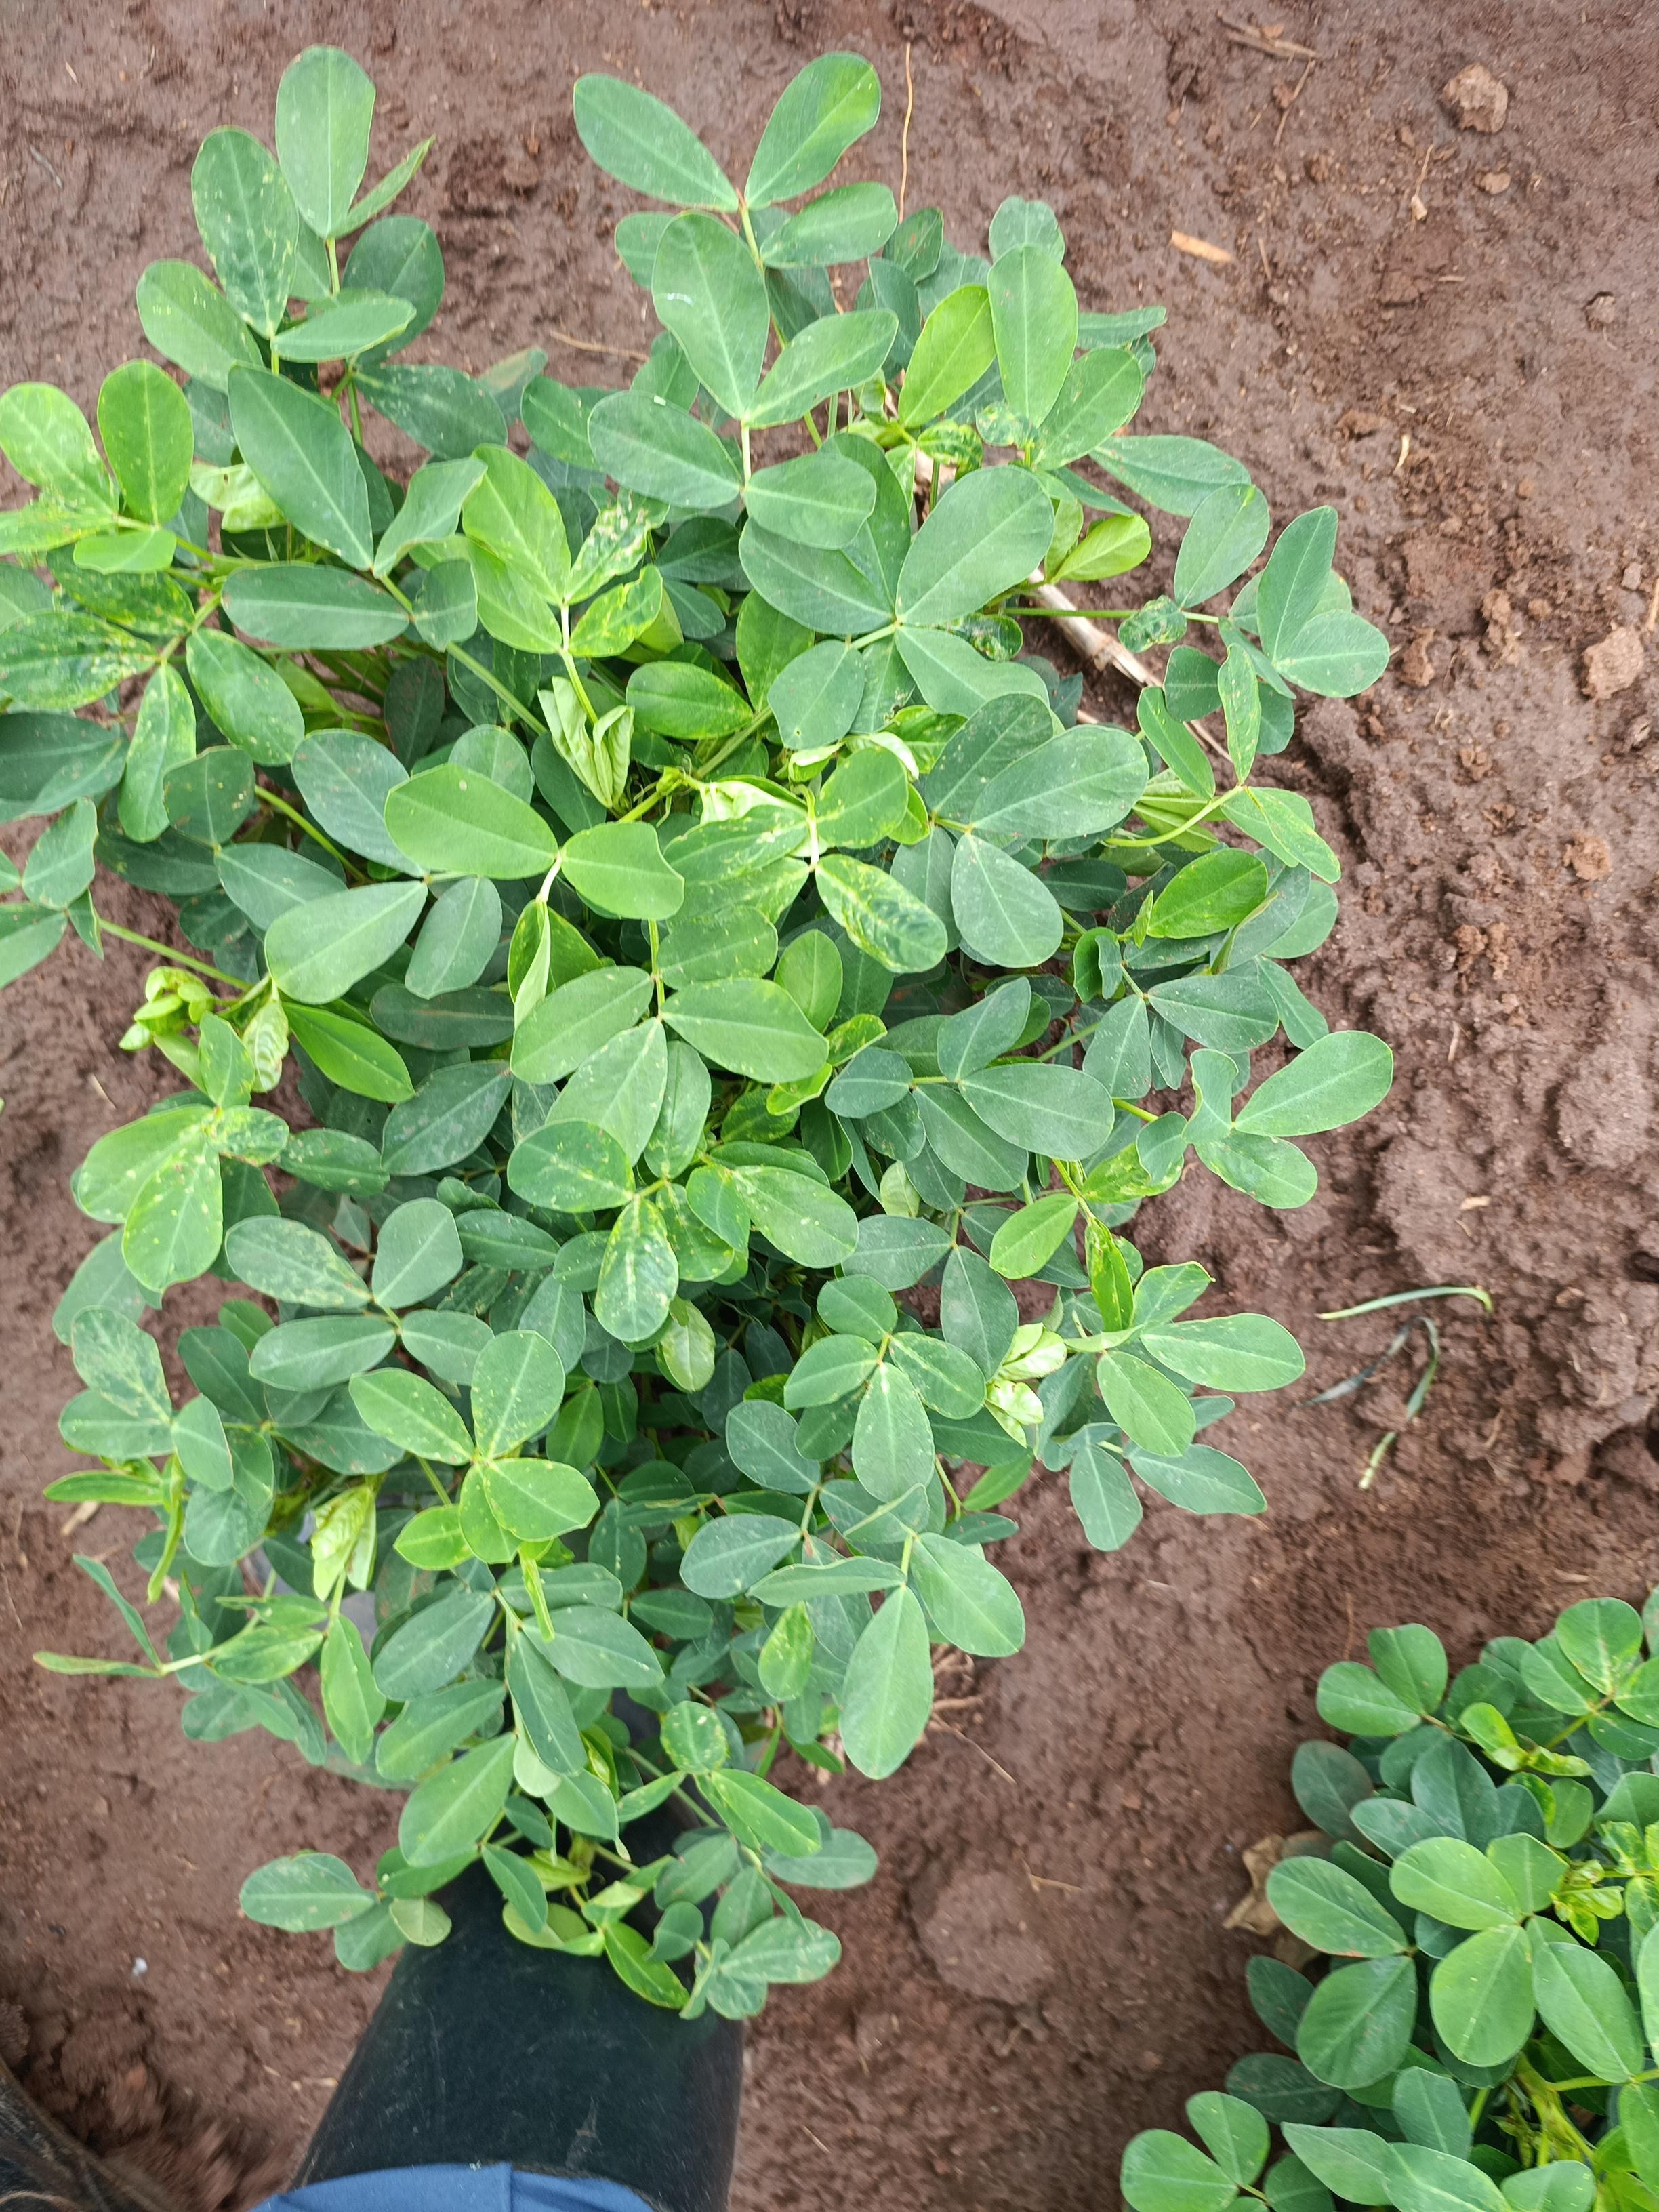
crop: groundnut
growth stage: flowering
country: Kenya
